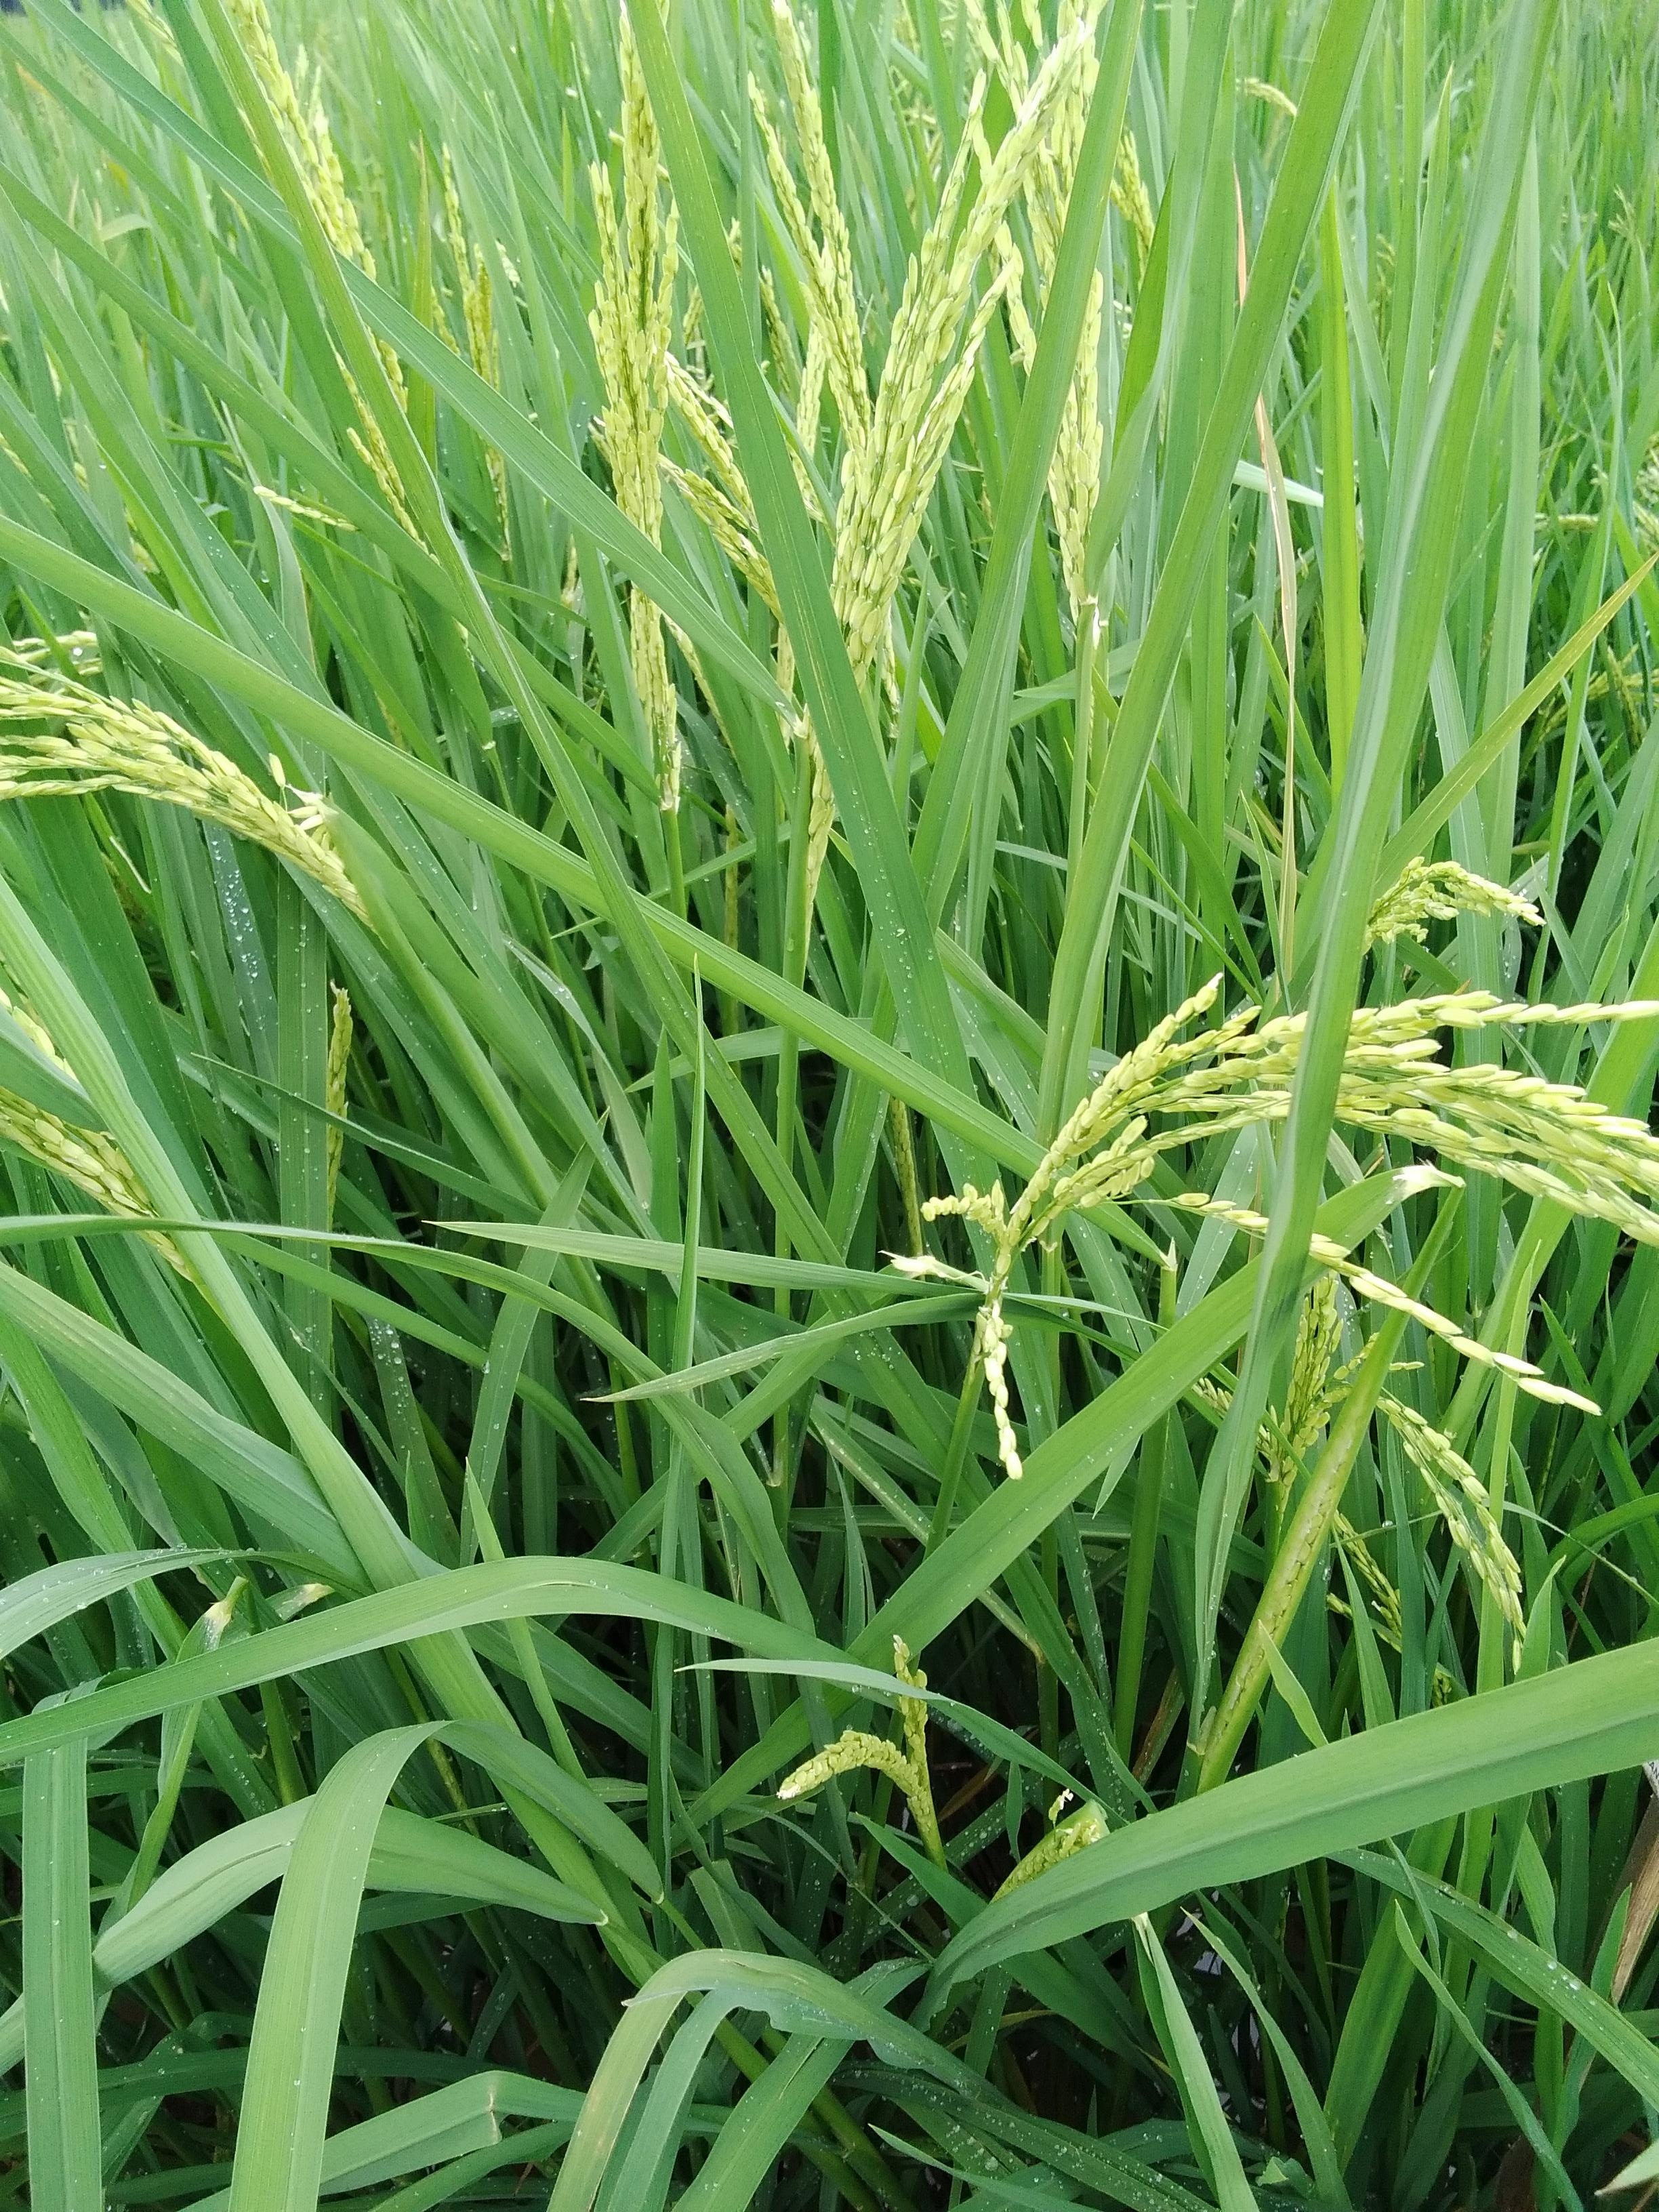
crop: rice
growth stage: flowering
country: Nigeria
